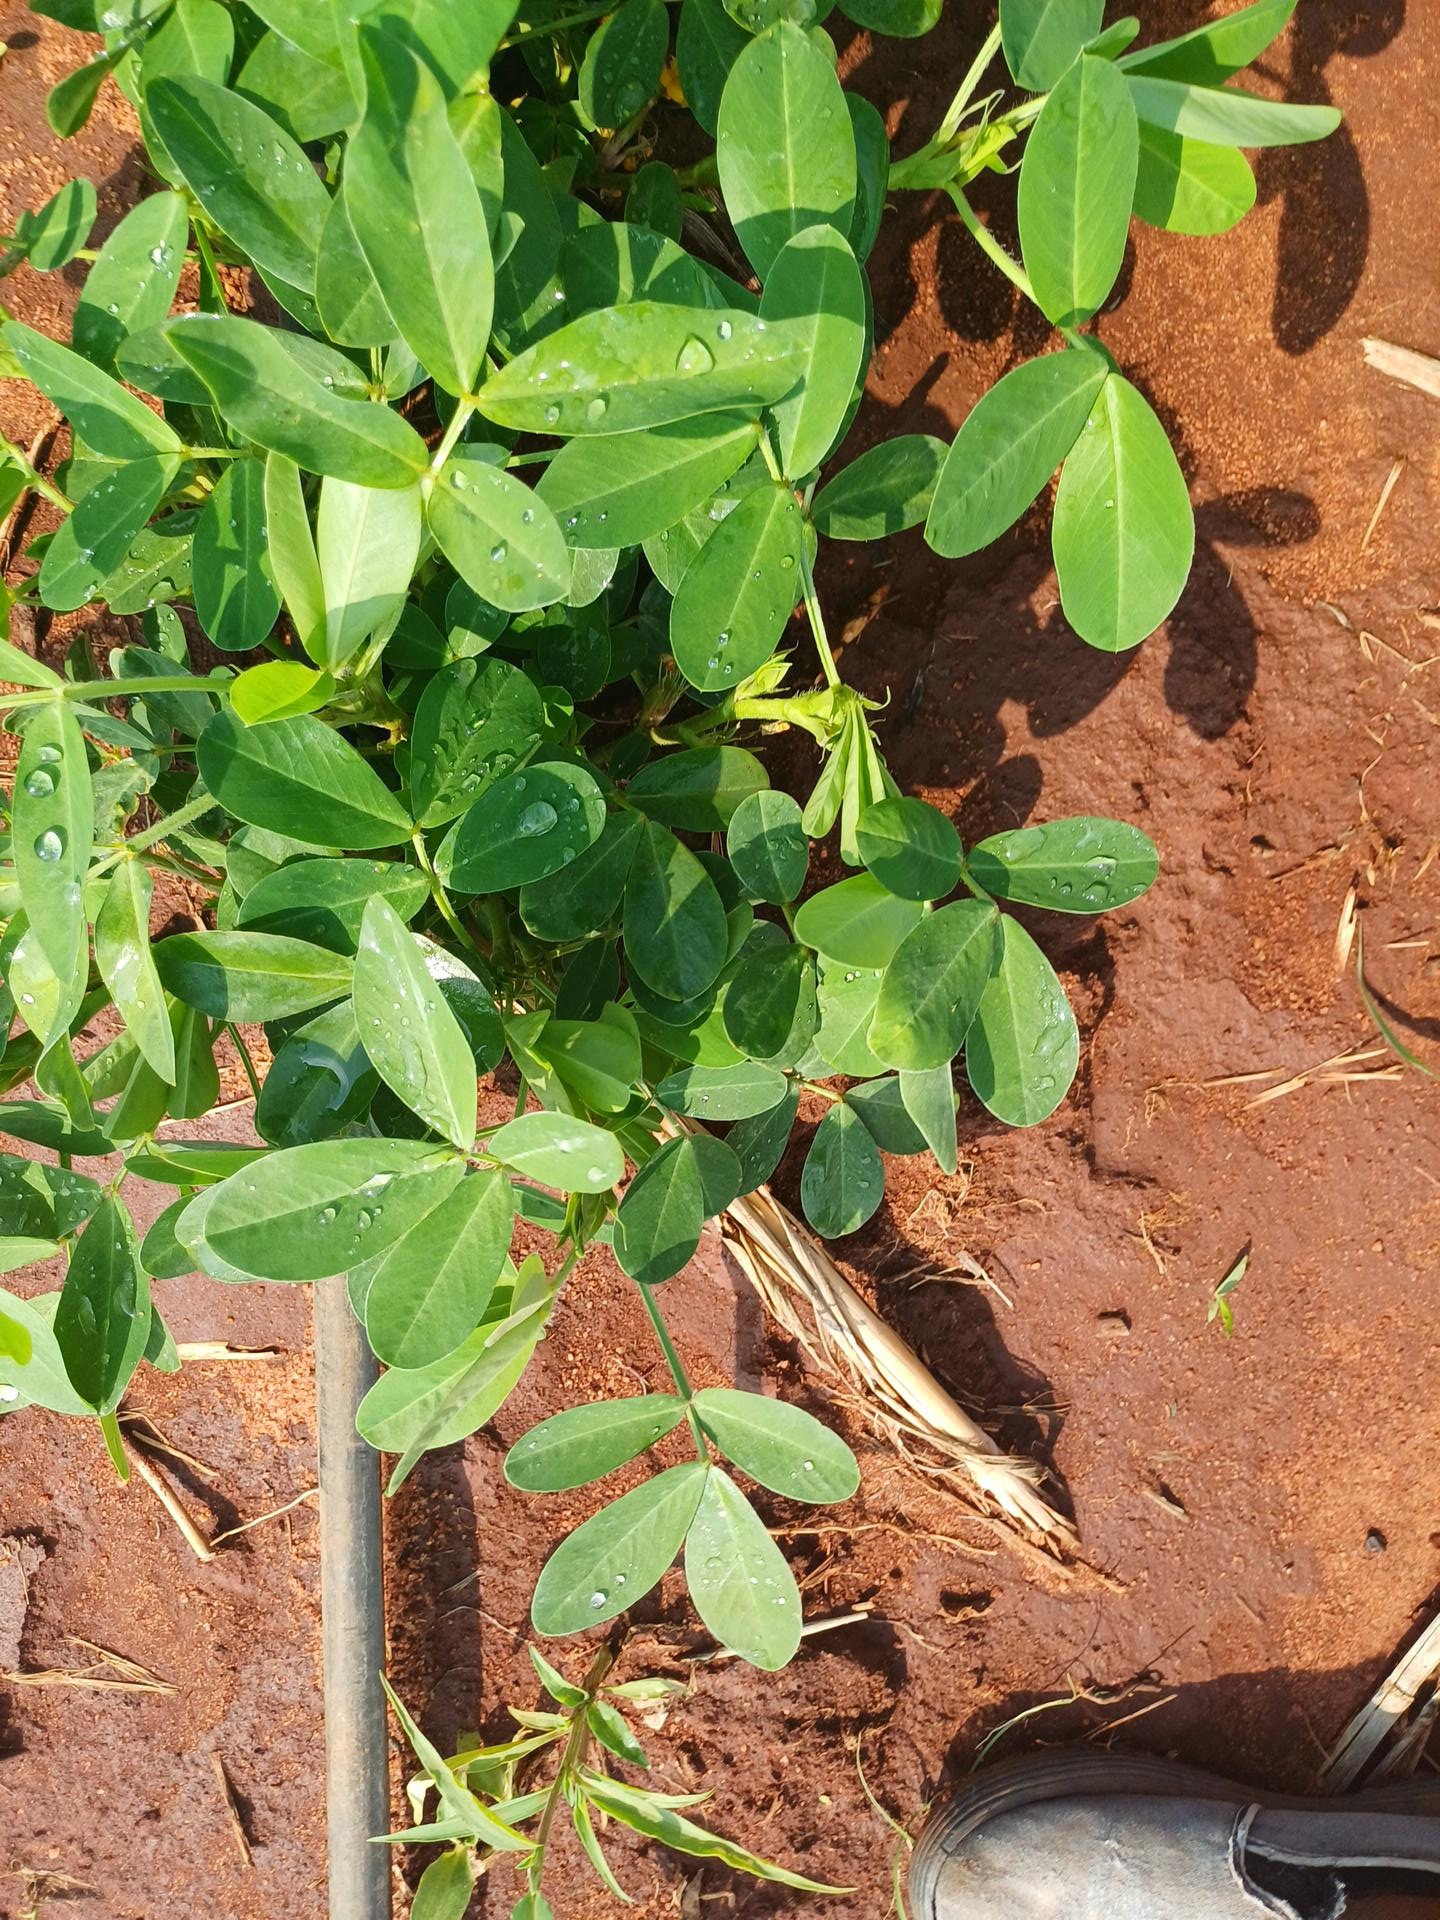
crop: groundnut
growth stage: flowering
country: Kenya
